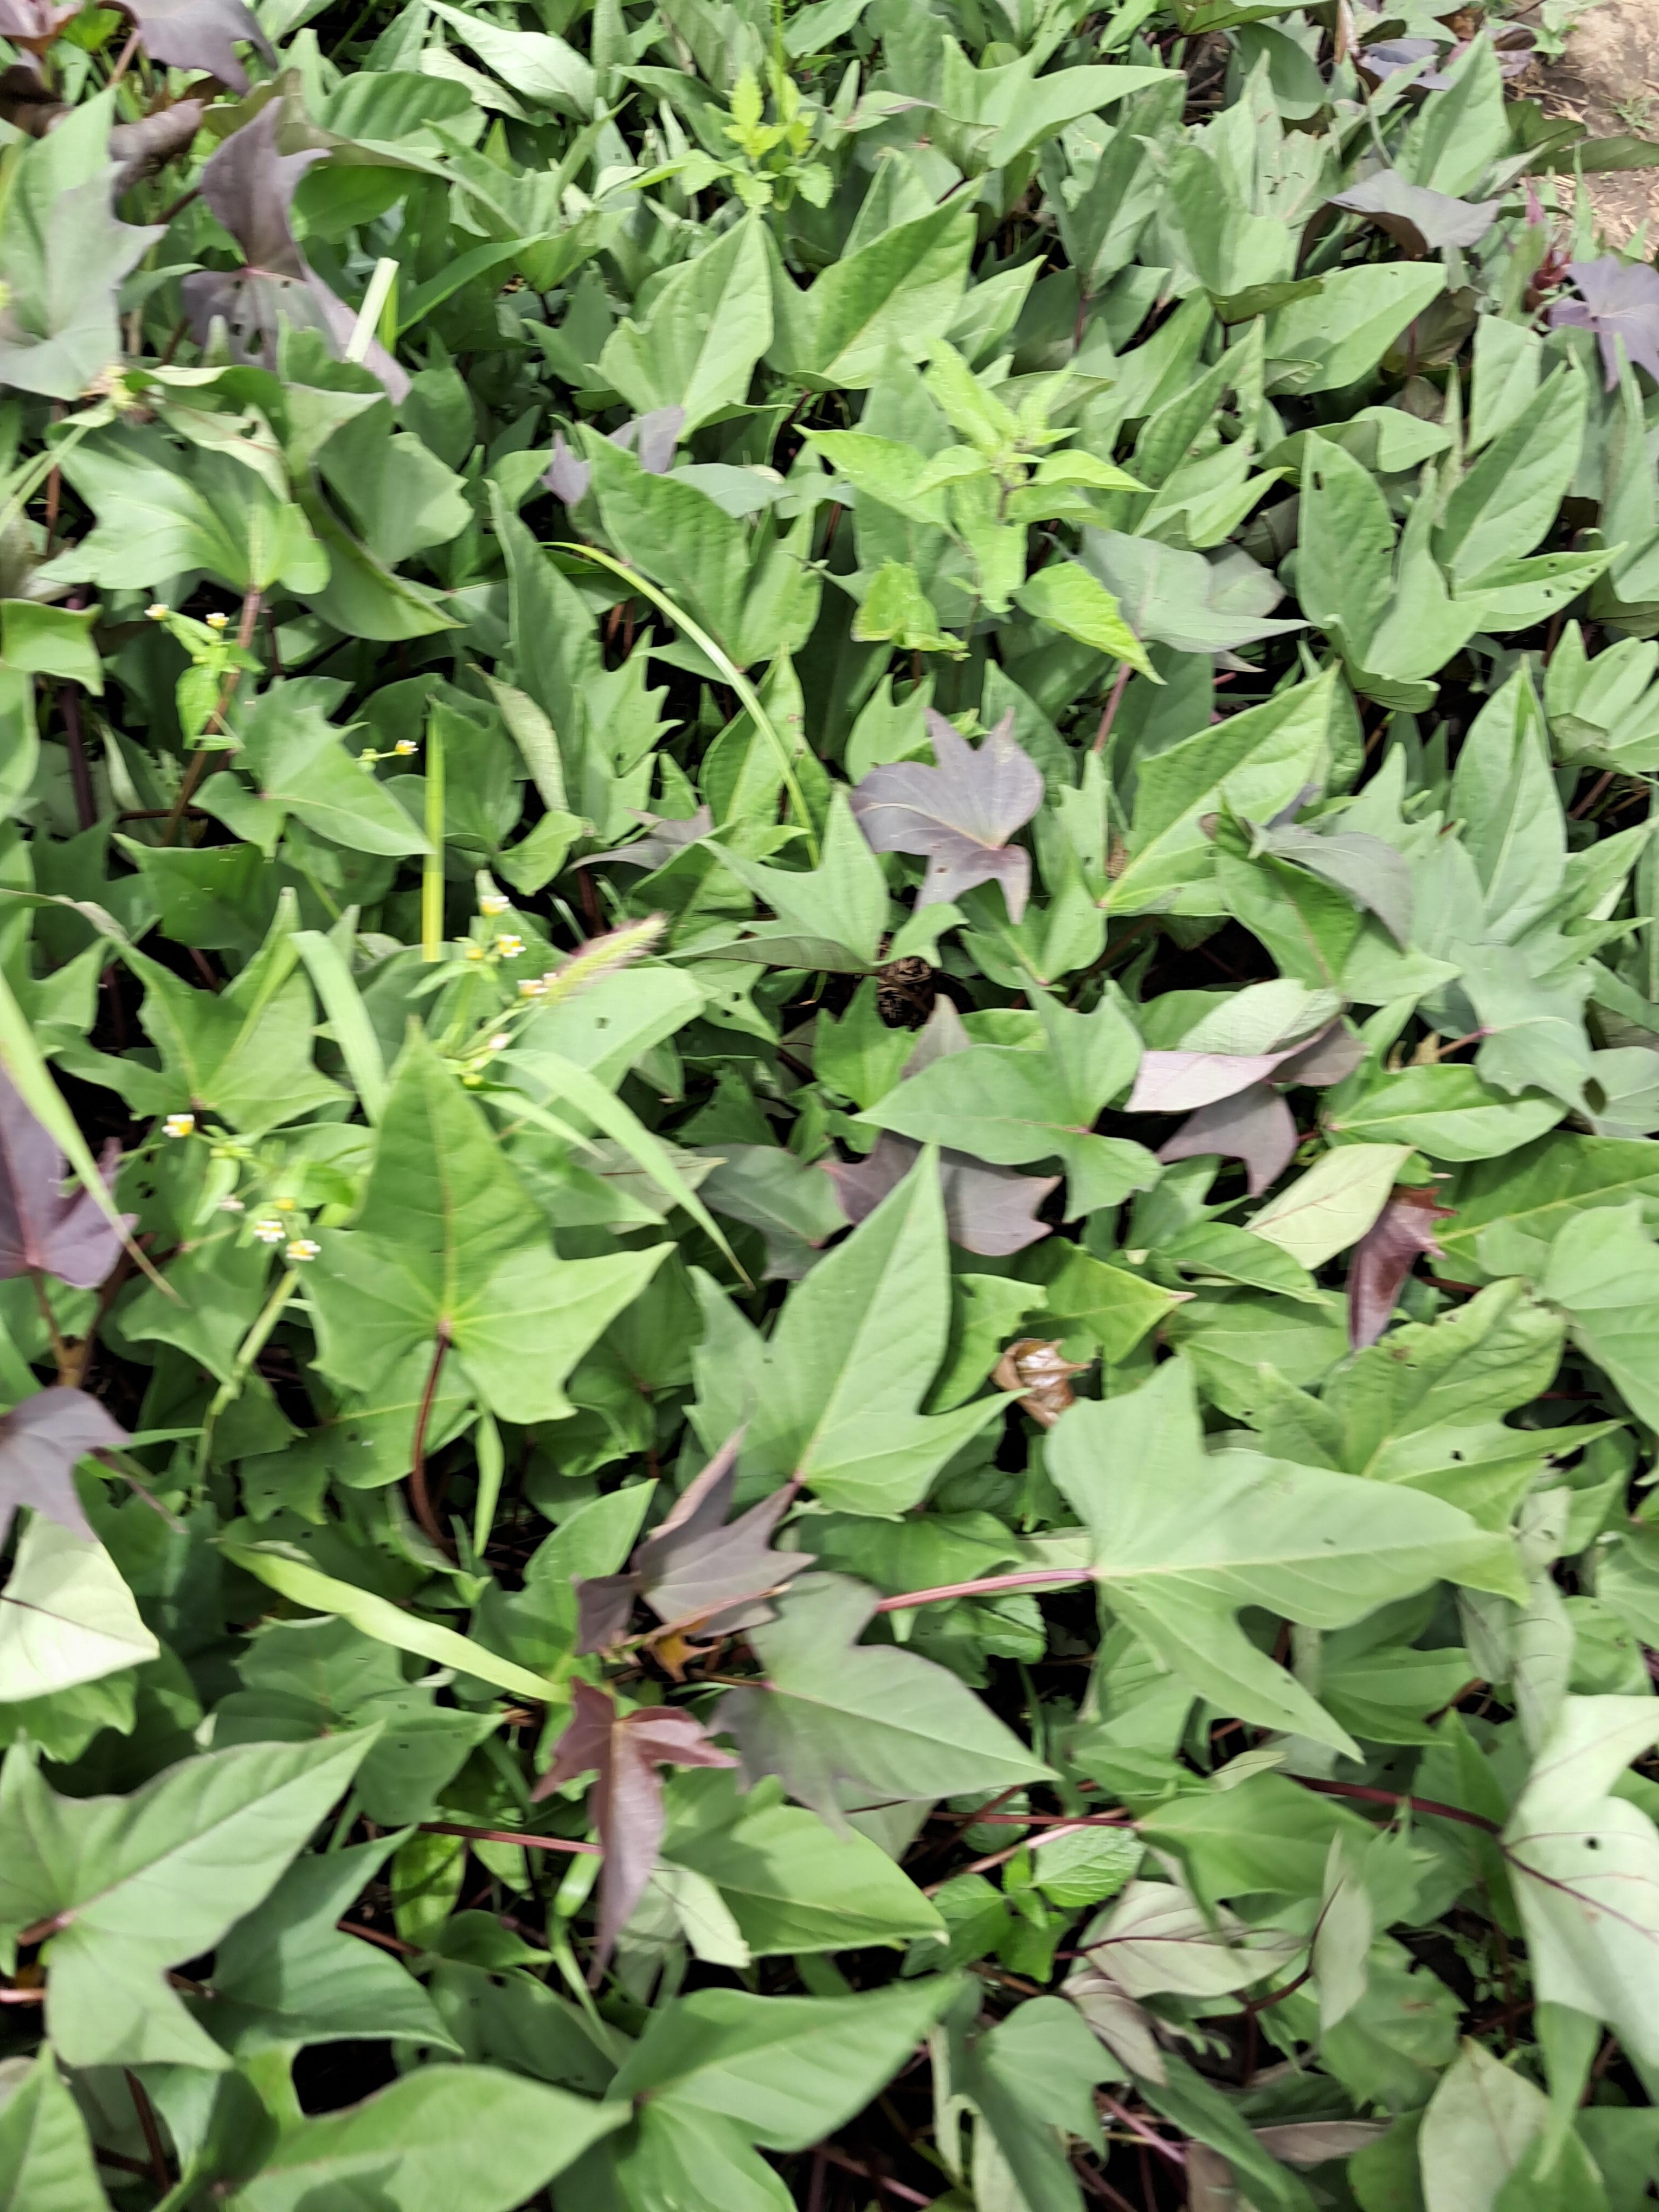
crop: sweet potato
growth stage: vegetative
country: Tanzania
